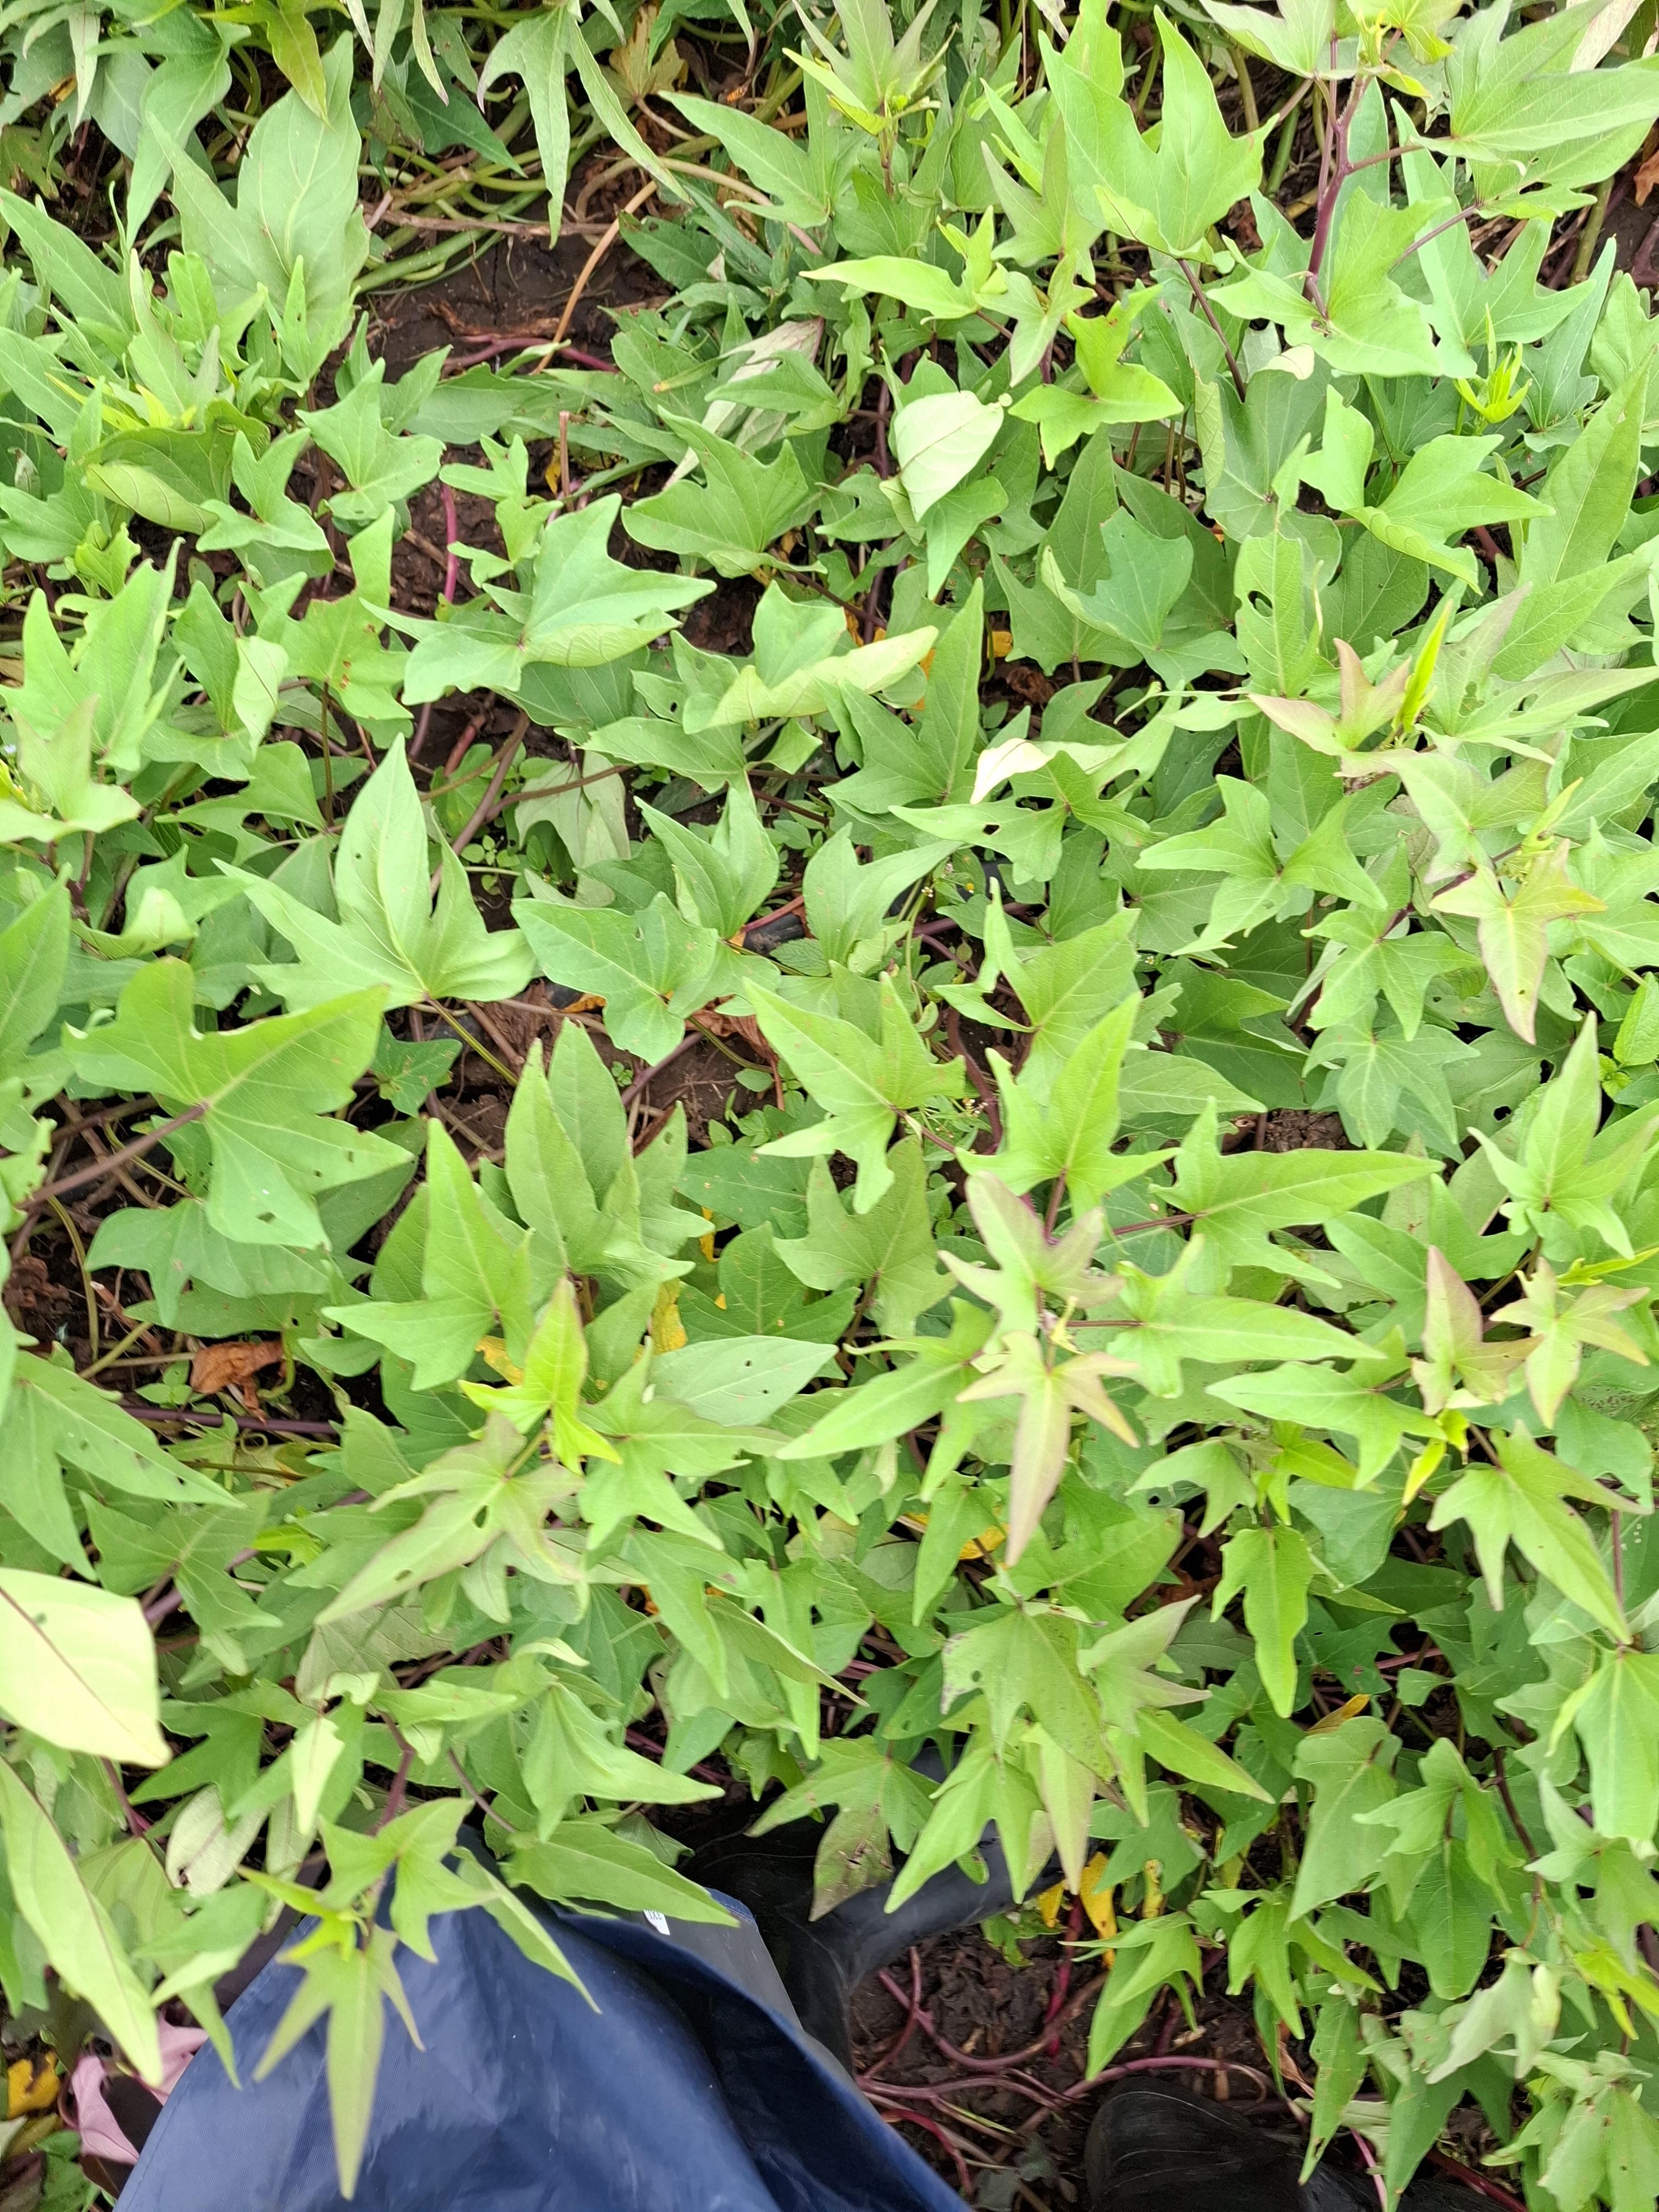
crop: sweet potato
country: Tanzania
